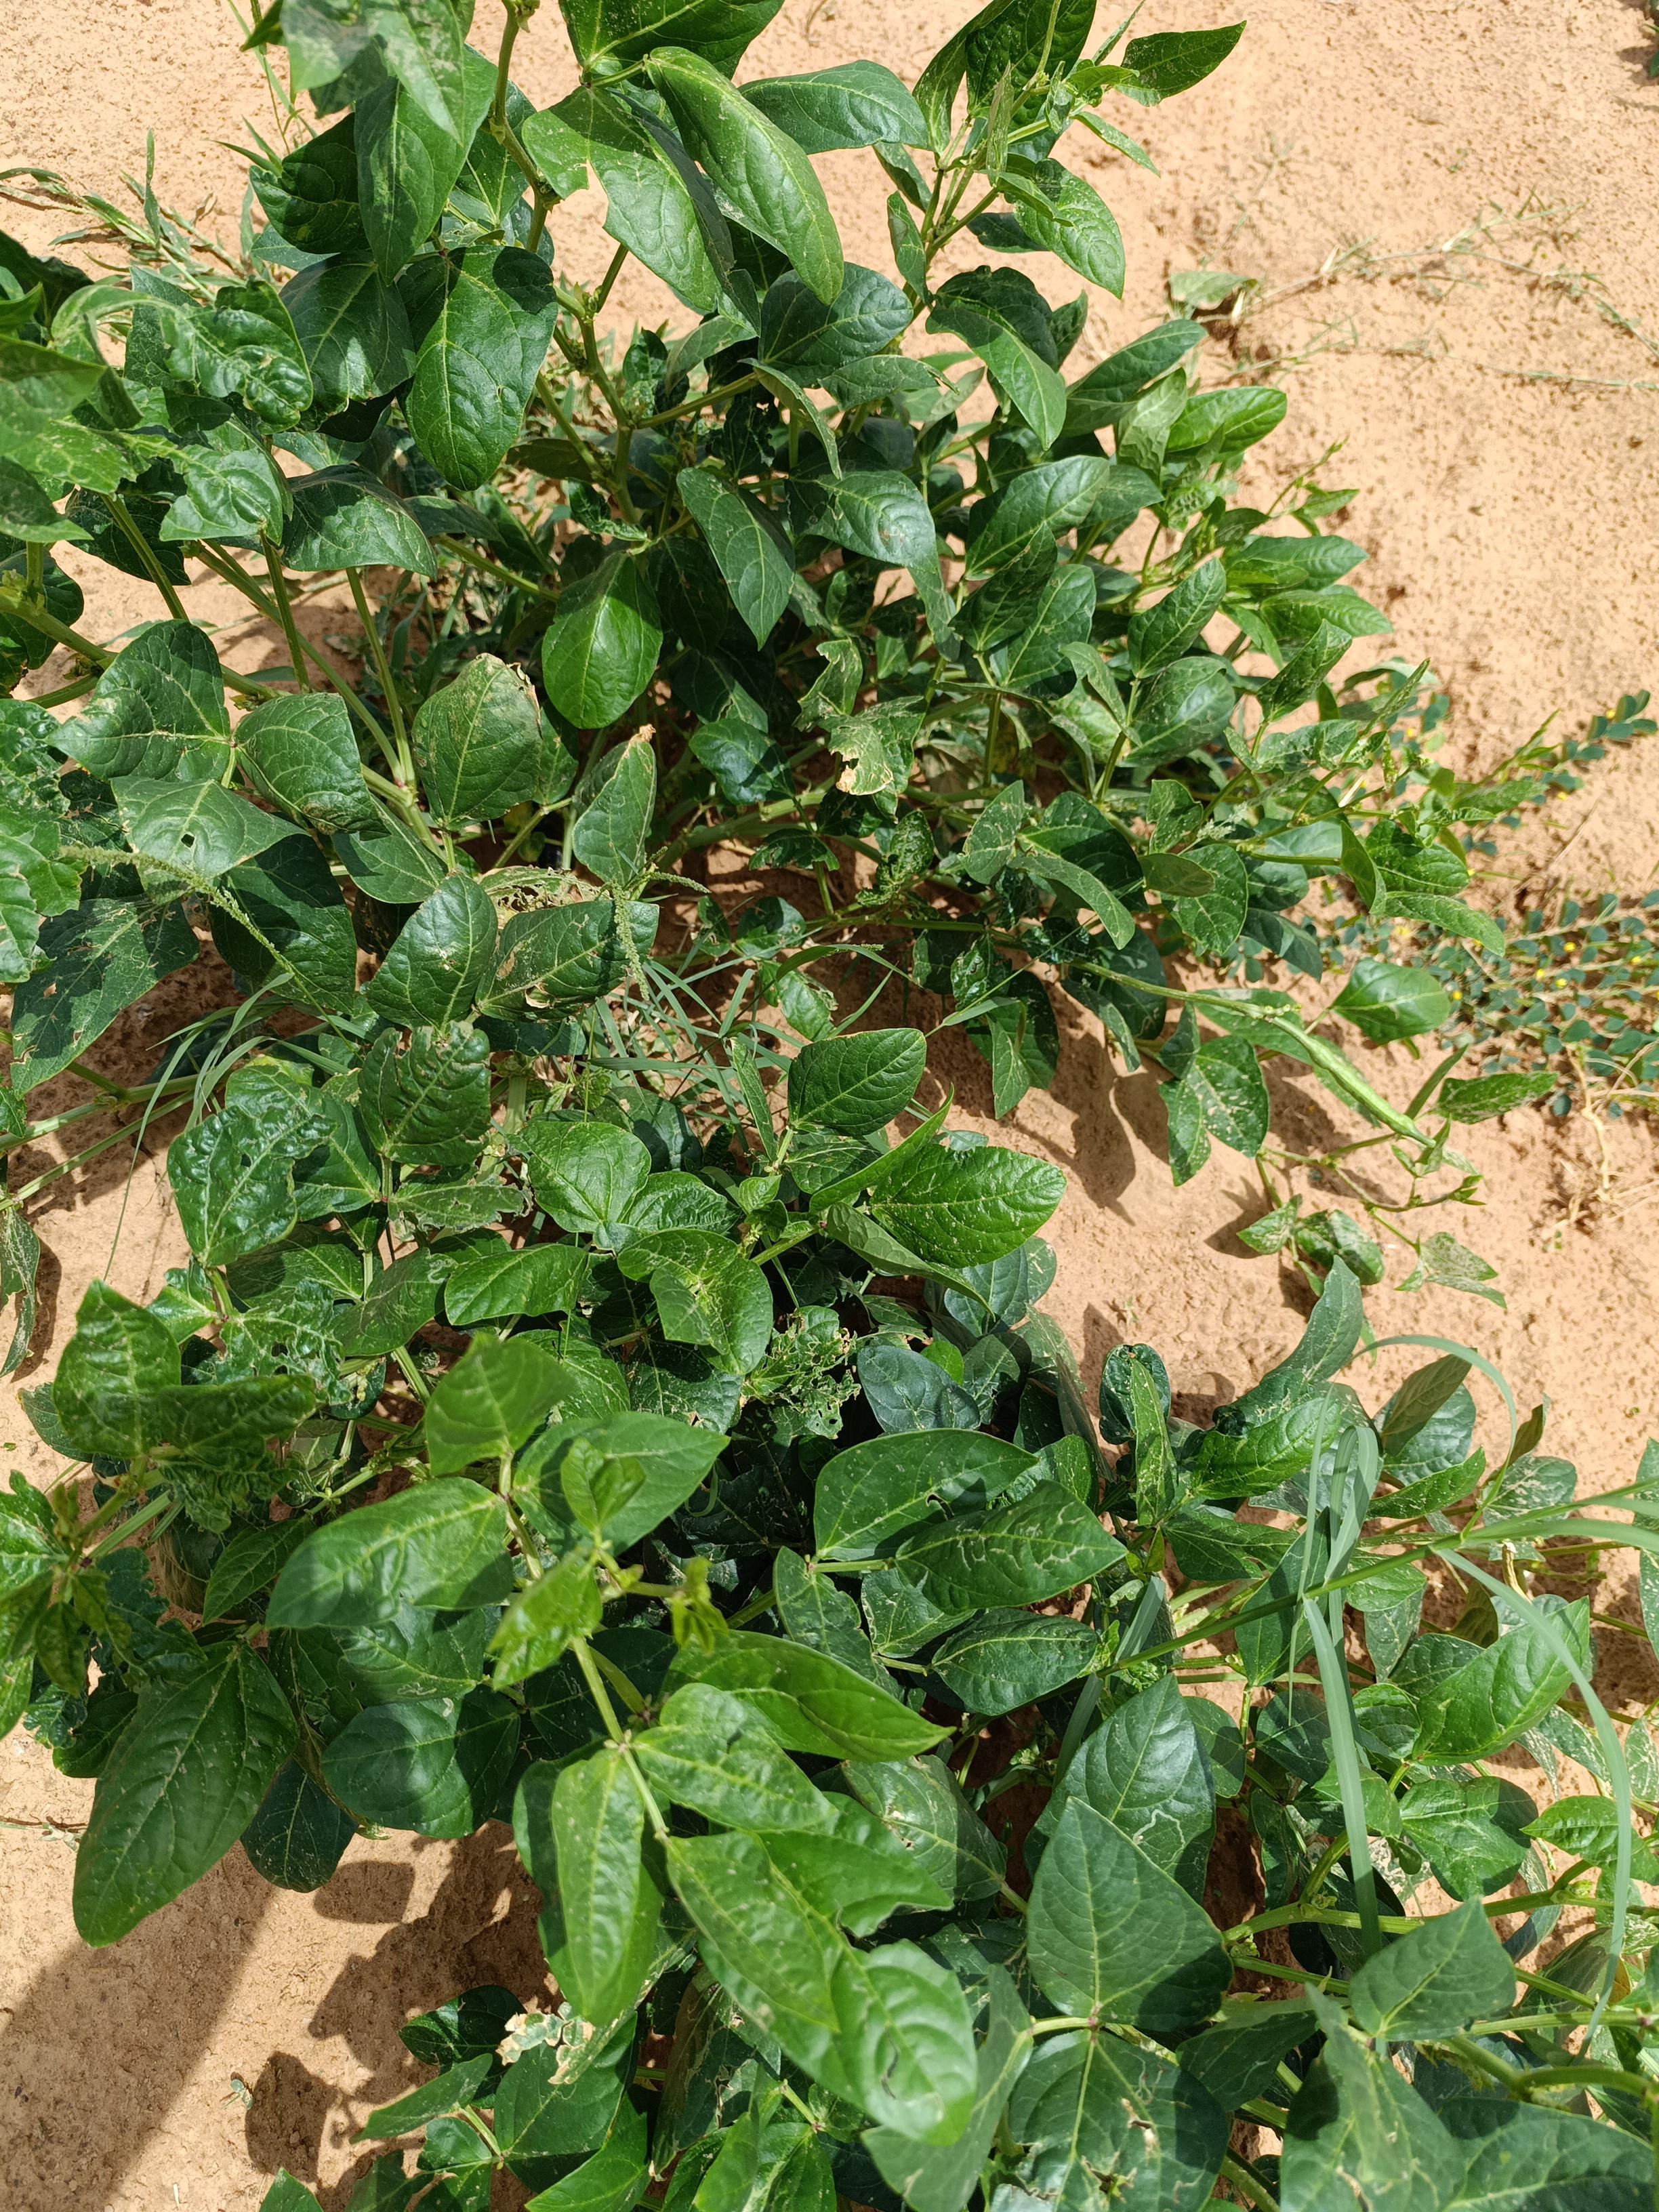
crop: cowpea
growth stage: development pod
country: Nigeria
